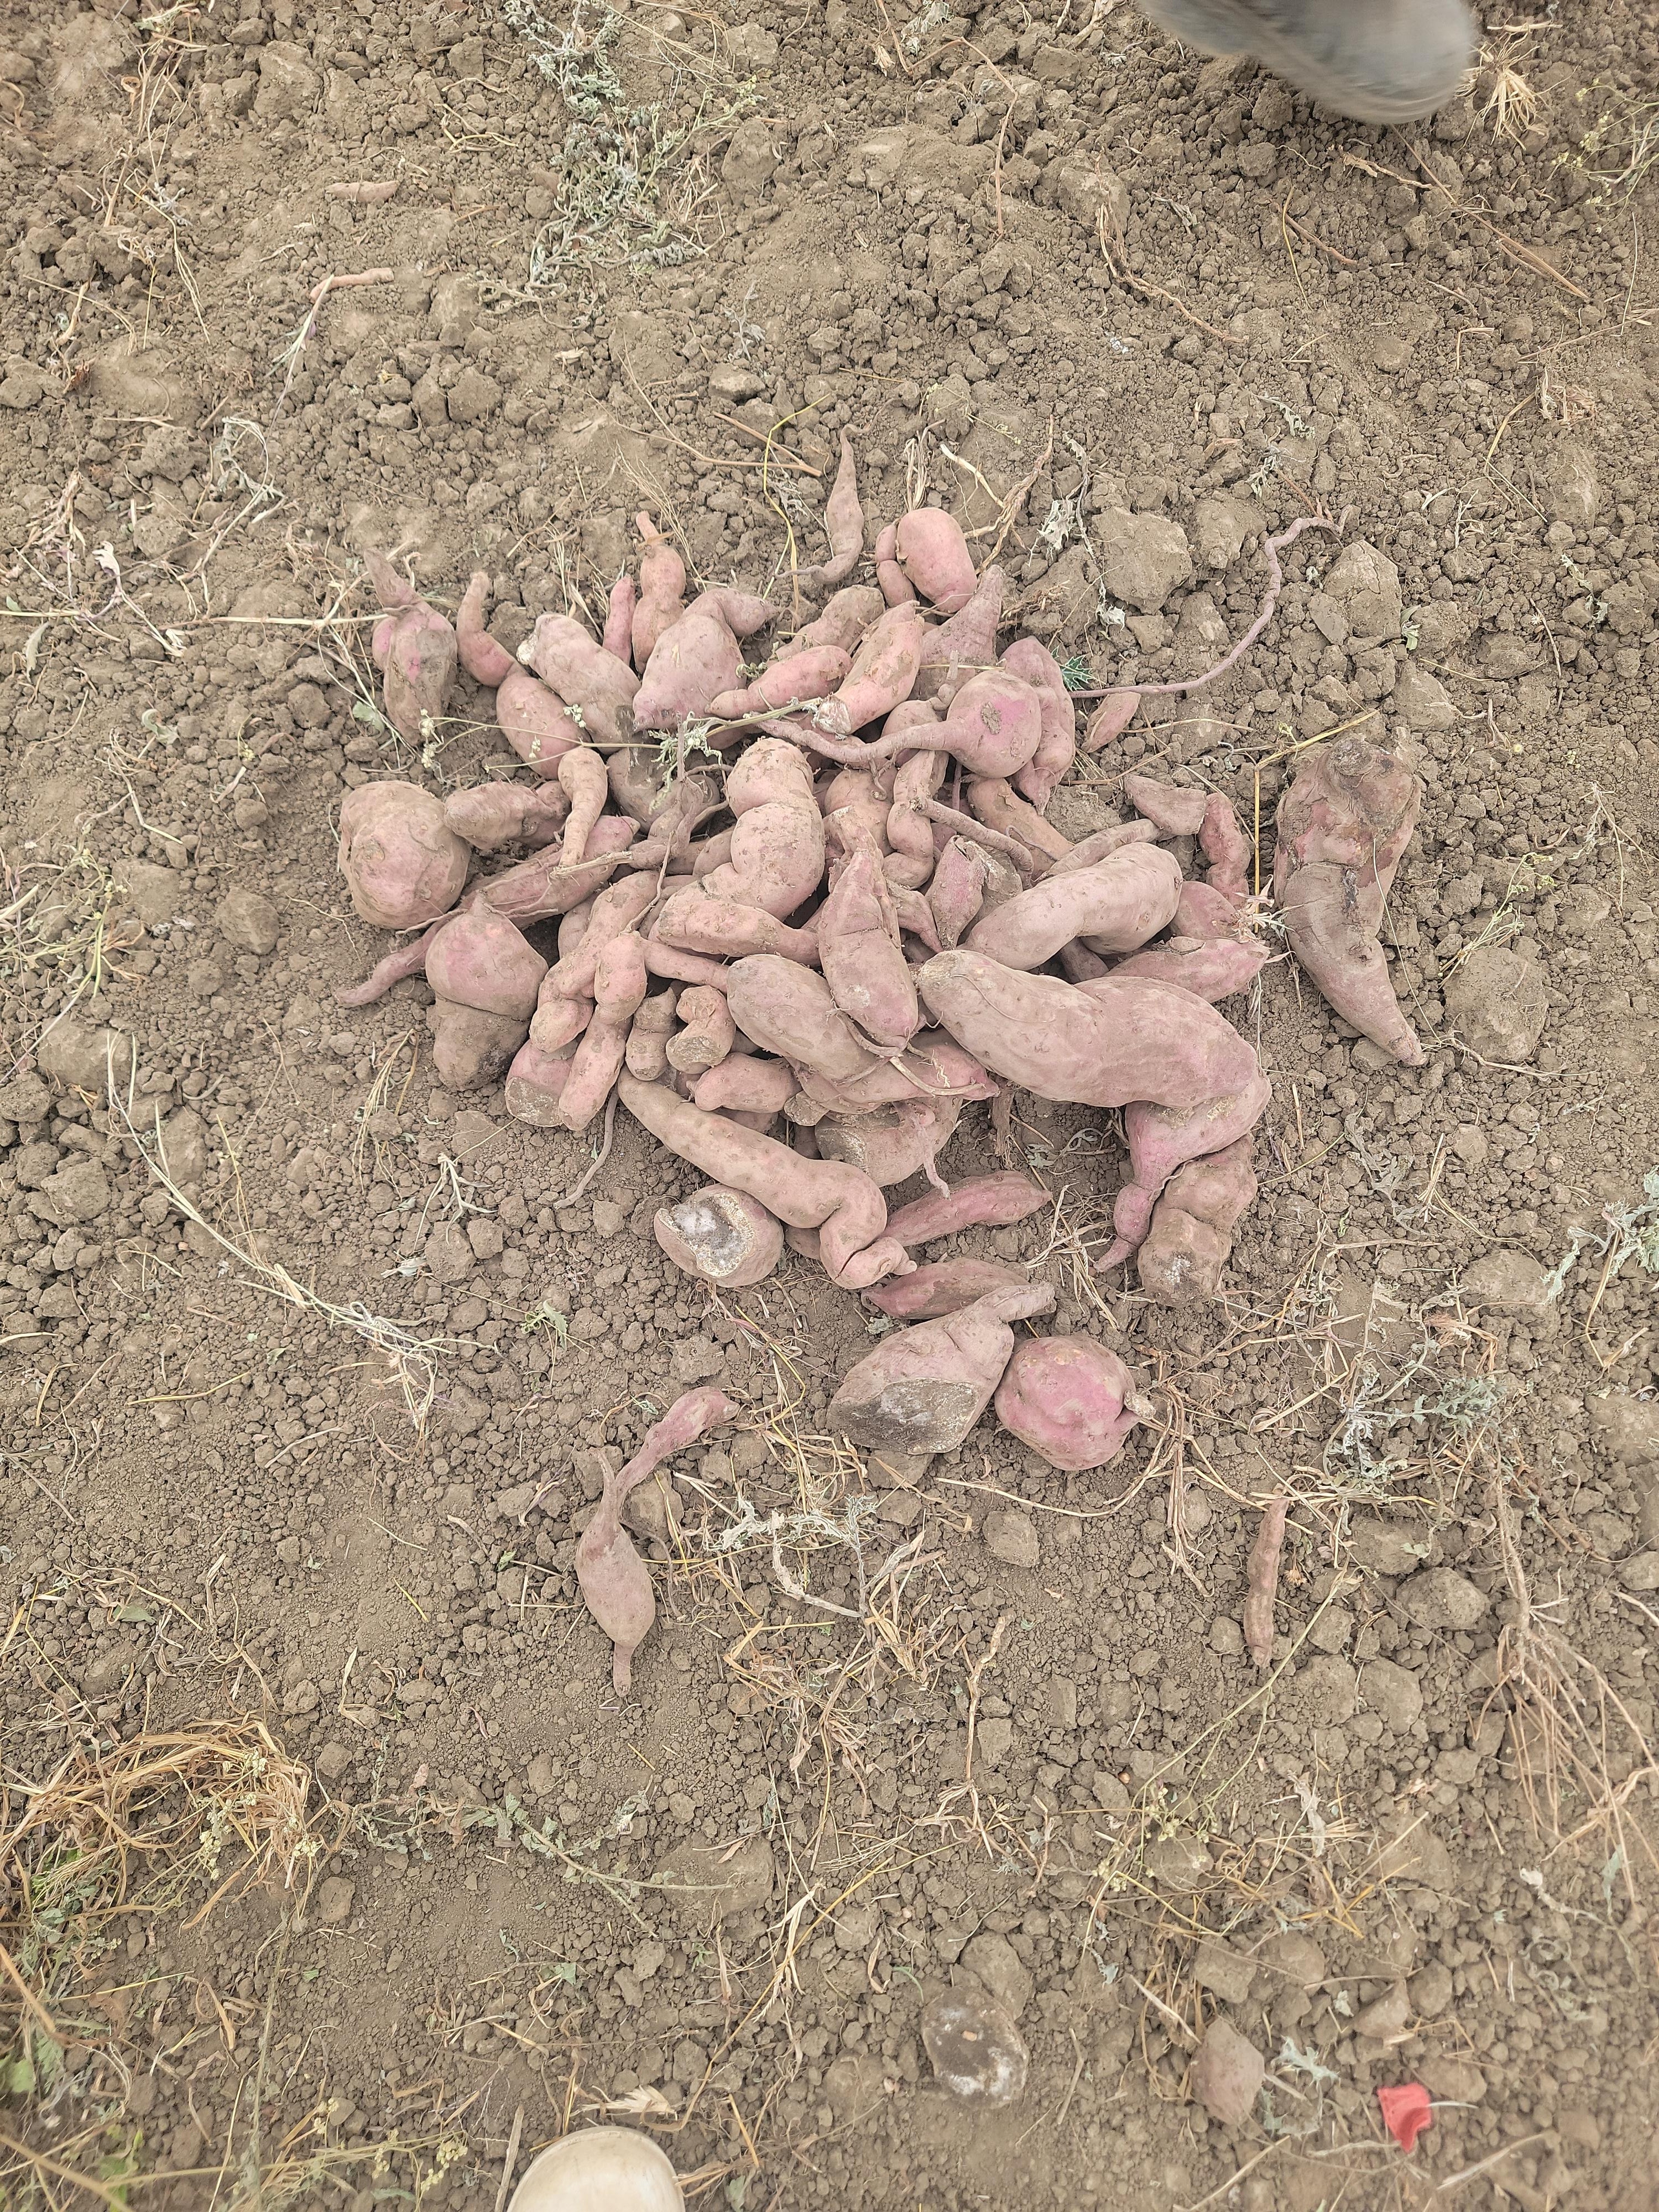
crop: sweet potato
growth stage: harvest maturity
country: Tanzania
